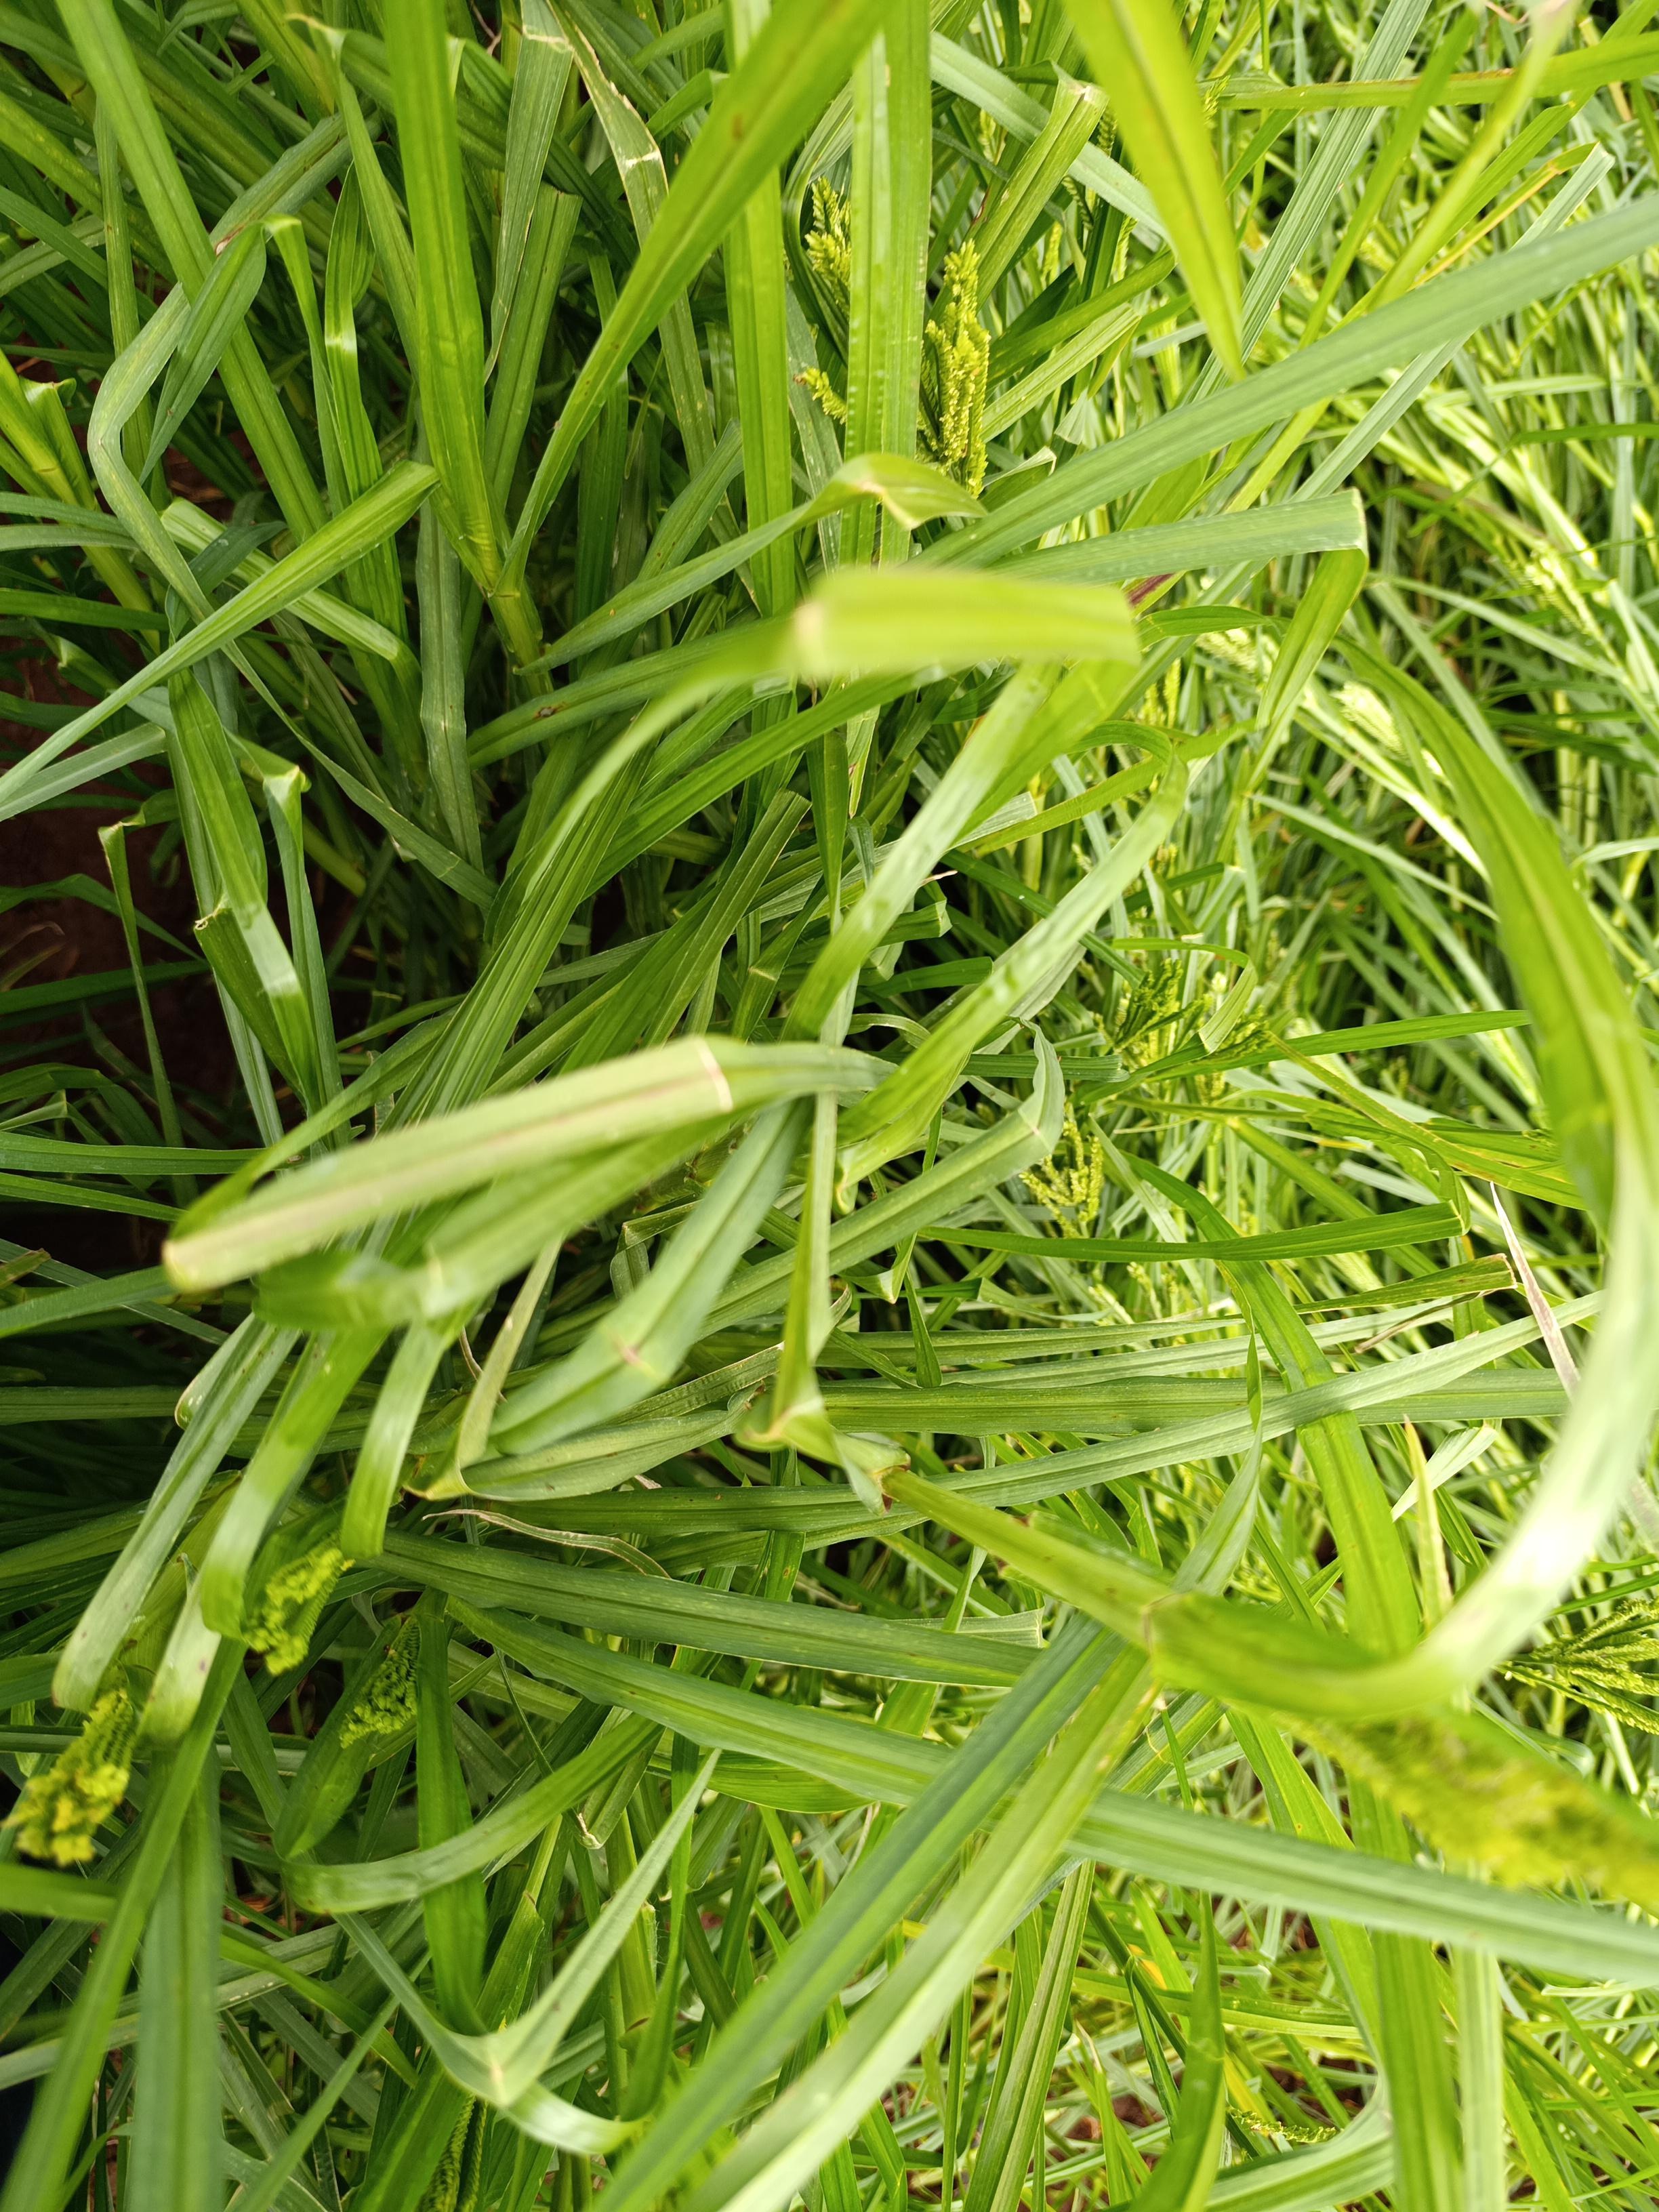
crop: finger millet
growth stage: flowering
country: Kenya
